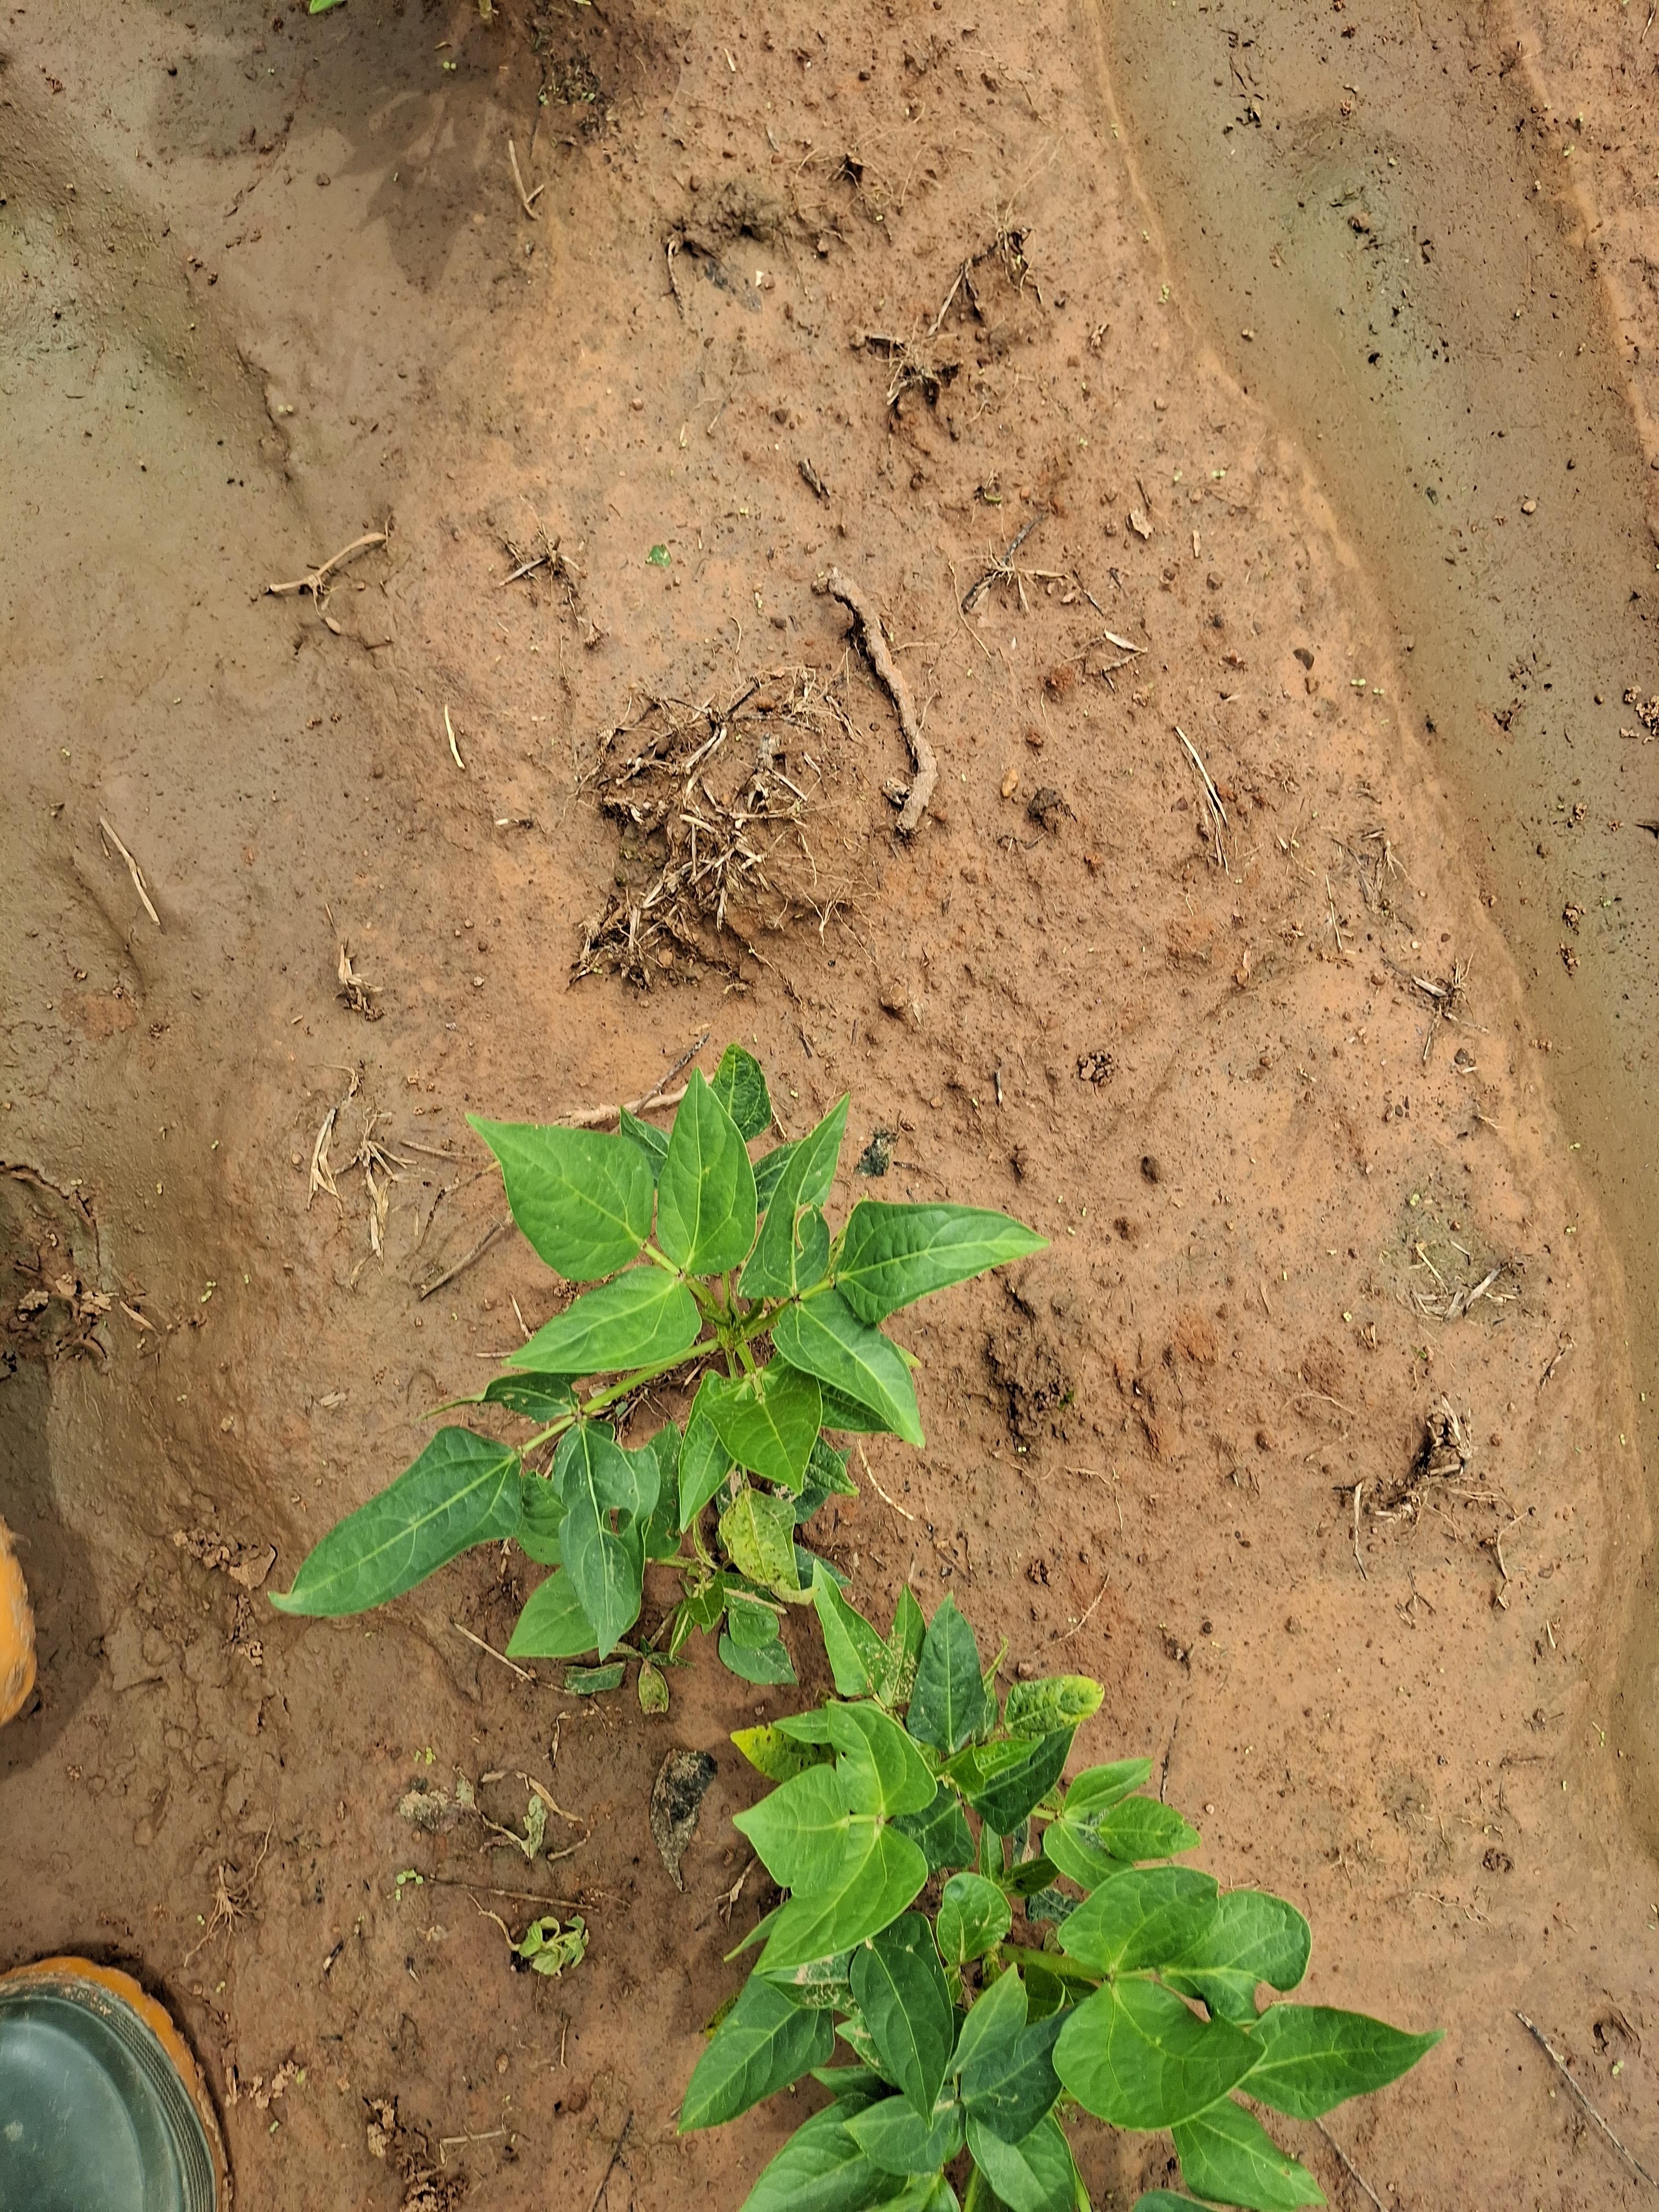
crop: cowpea
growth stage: vegetative
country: Nigeria
